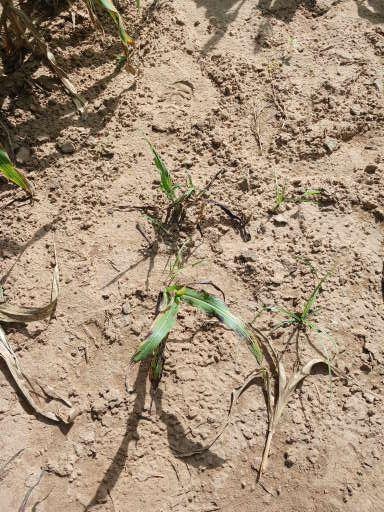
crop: sorghum
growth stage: vegetative
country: Senegal
